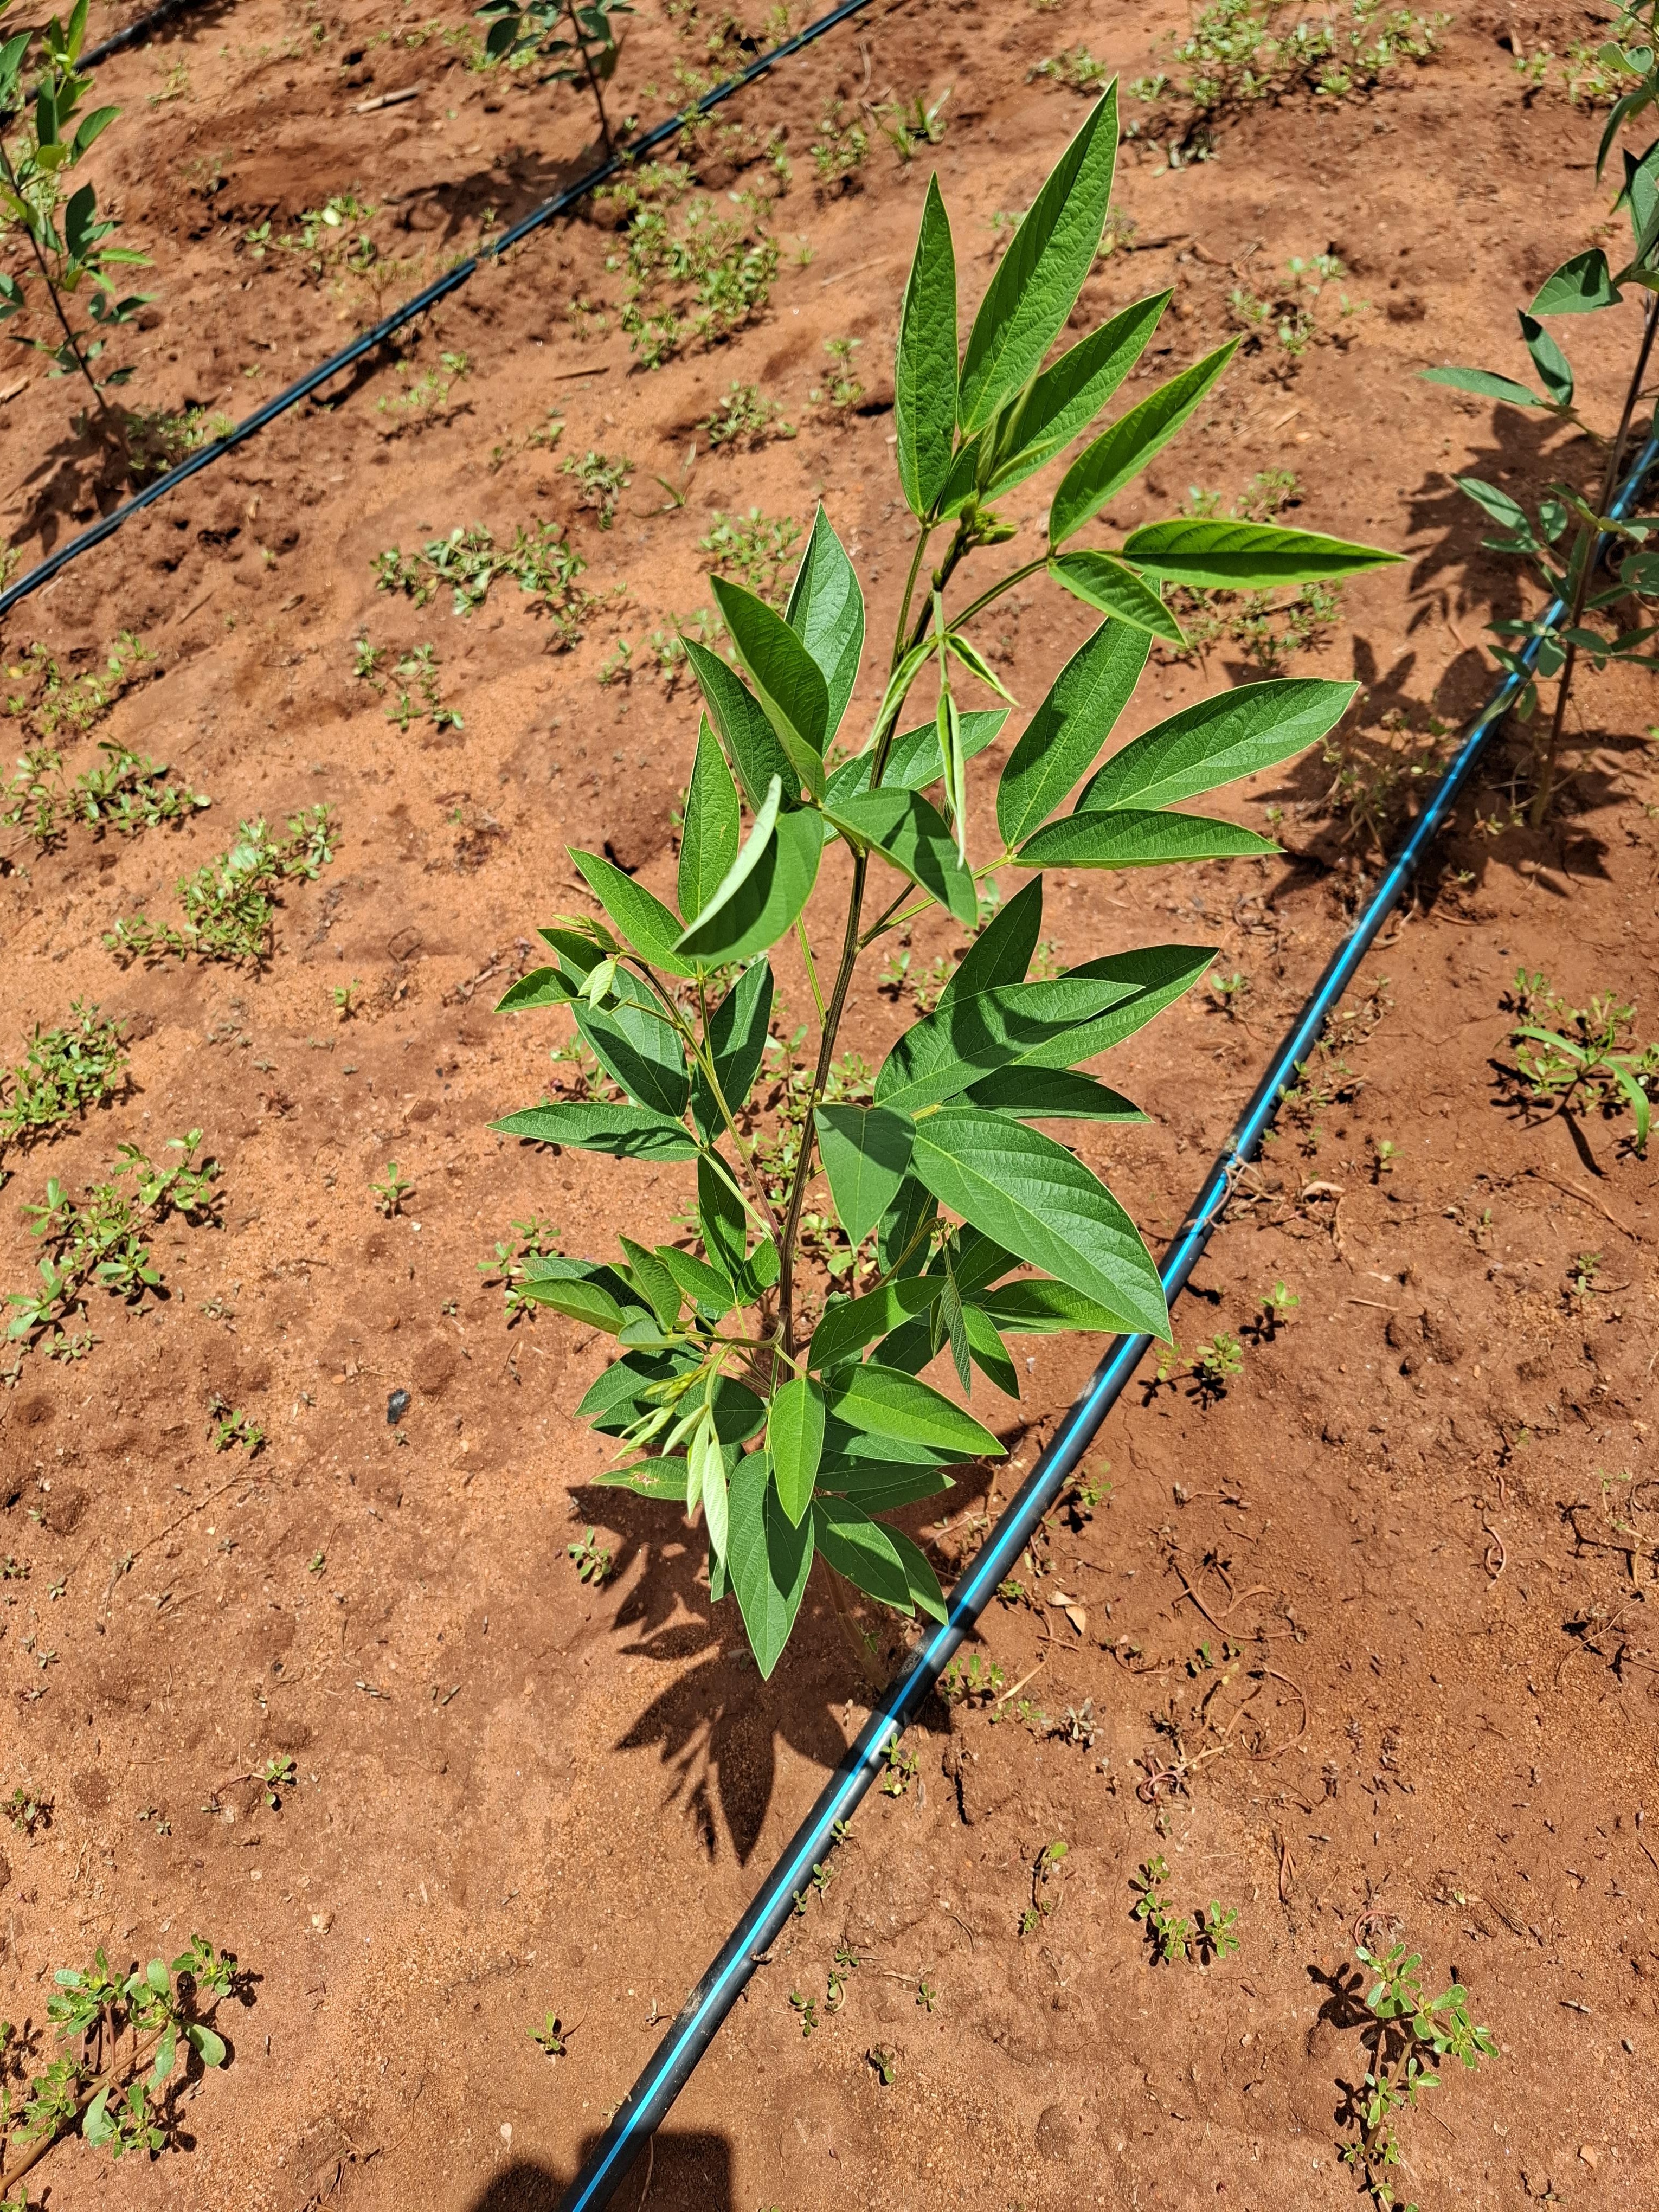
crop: pigeonpea
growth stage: flowering
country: Kenya
